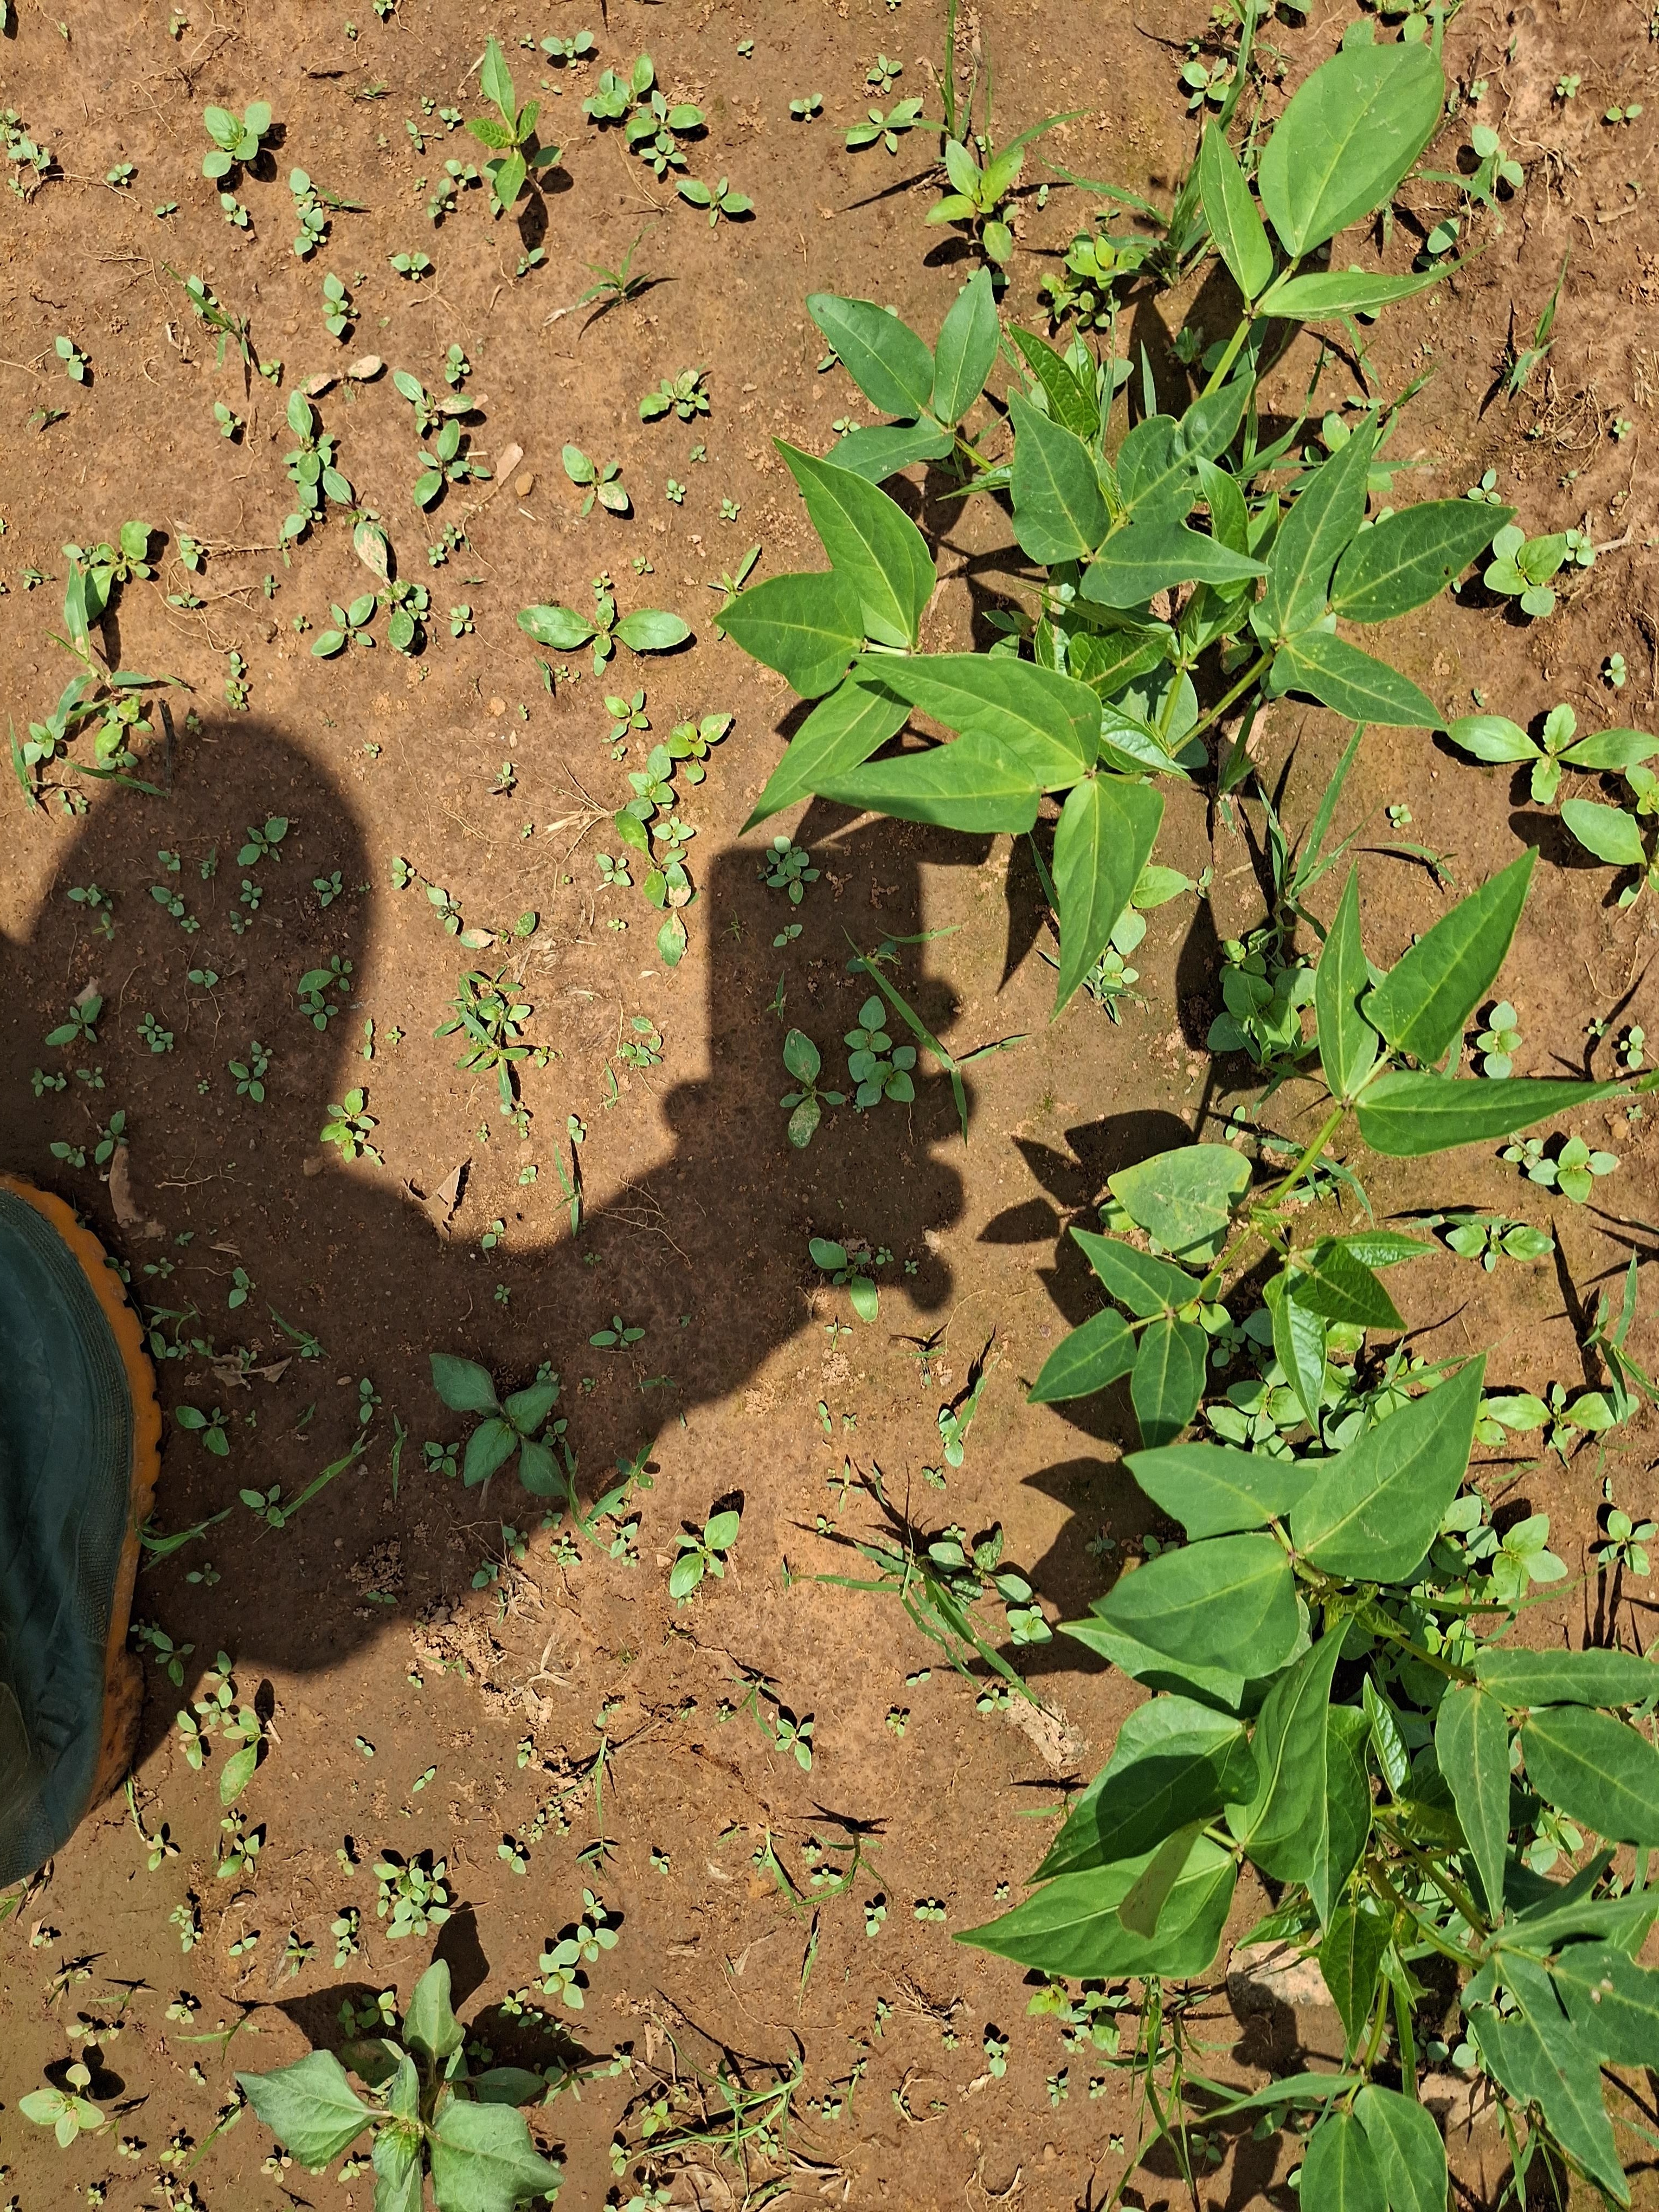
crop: cowpea
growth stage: sprouting emergence
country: Nigeria
